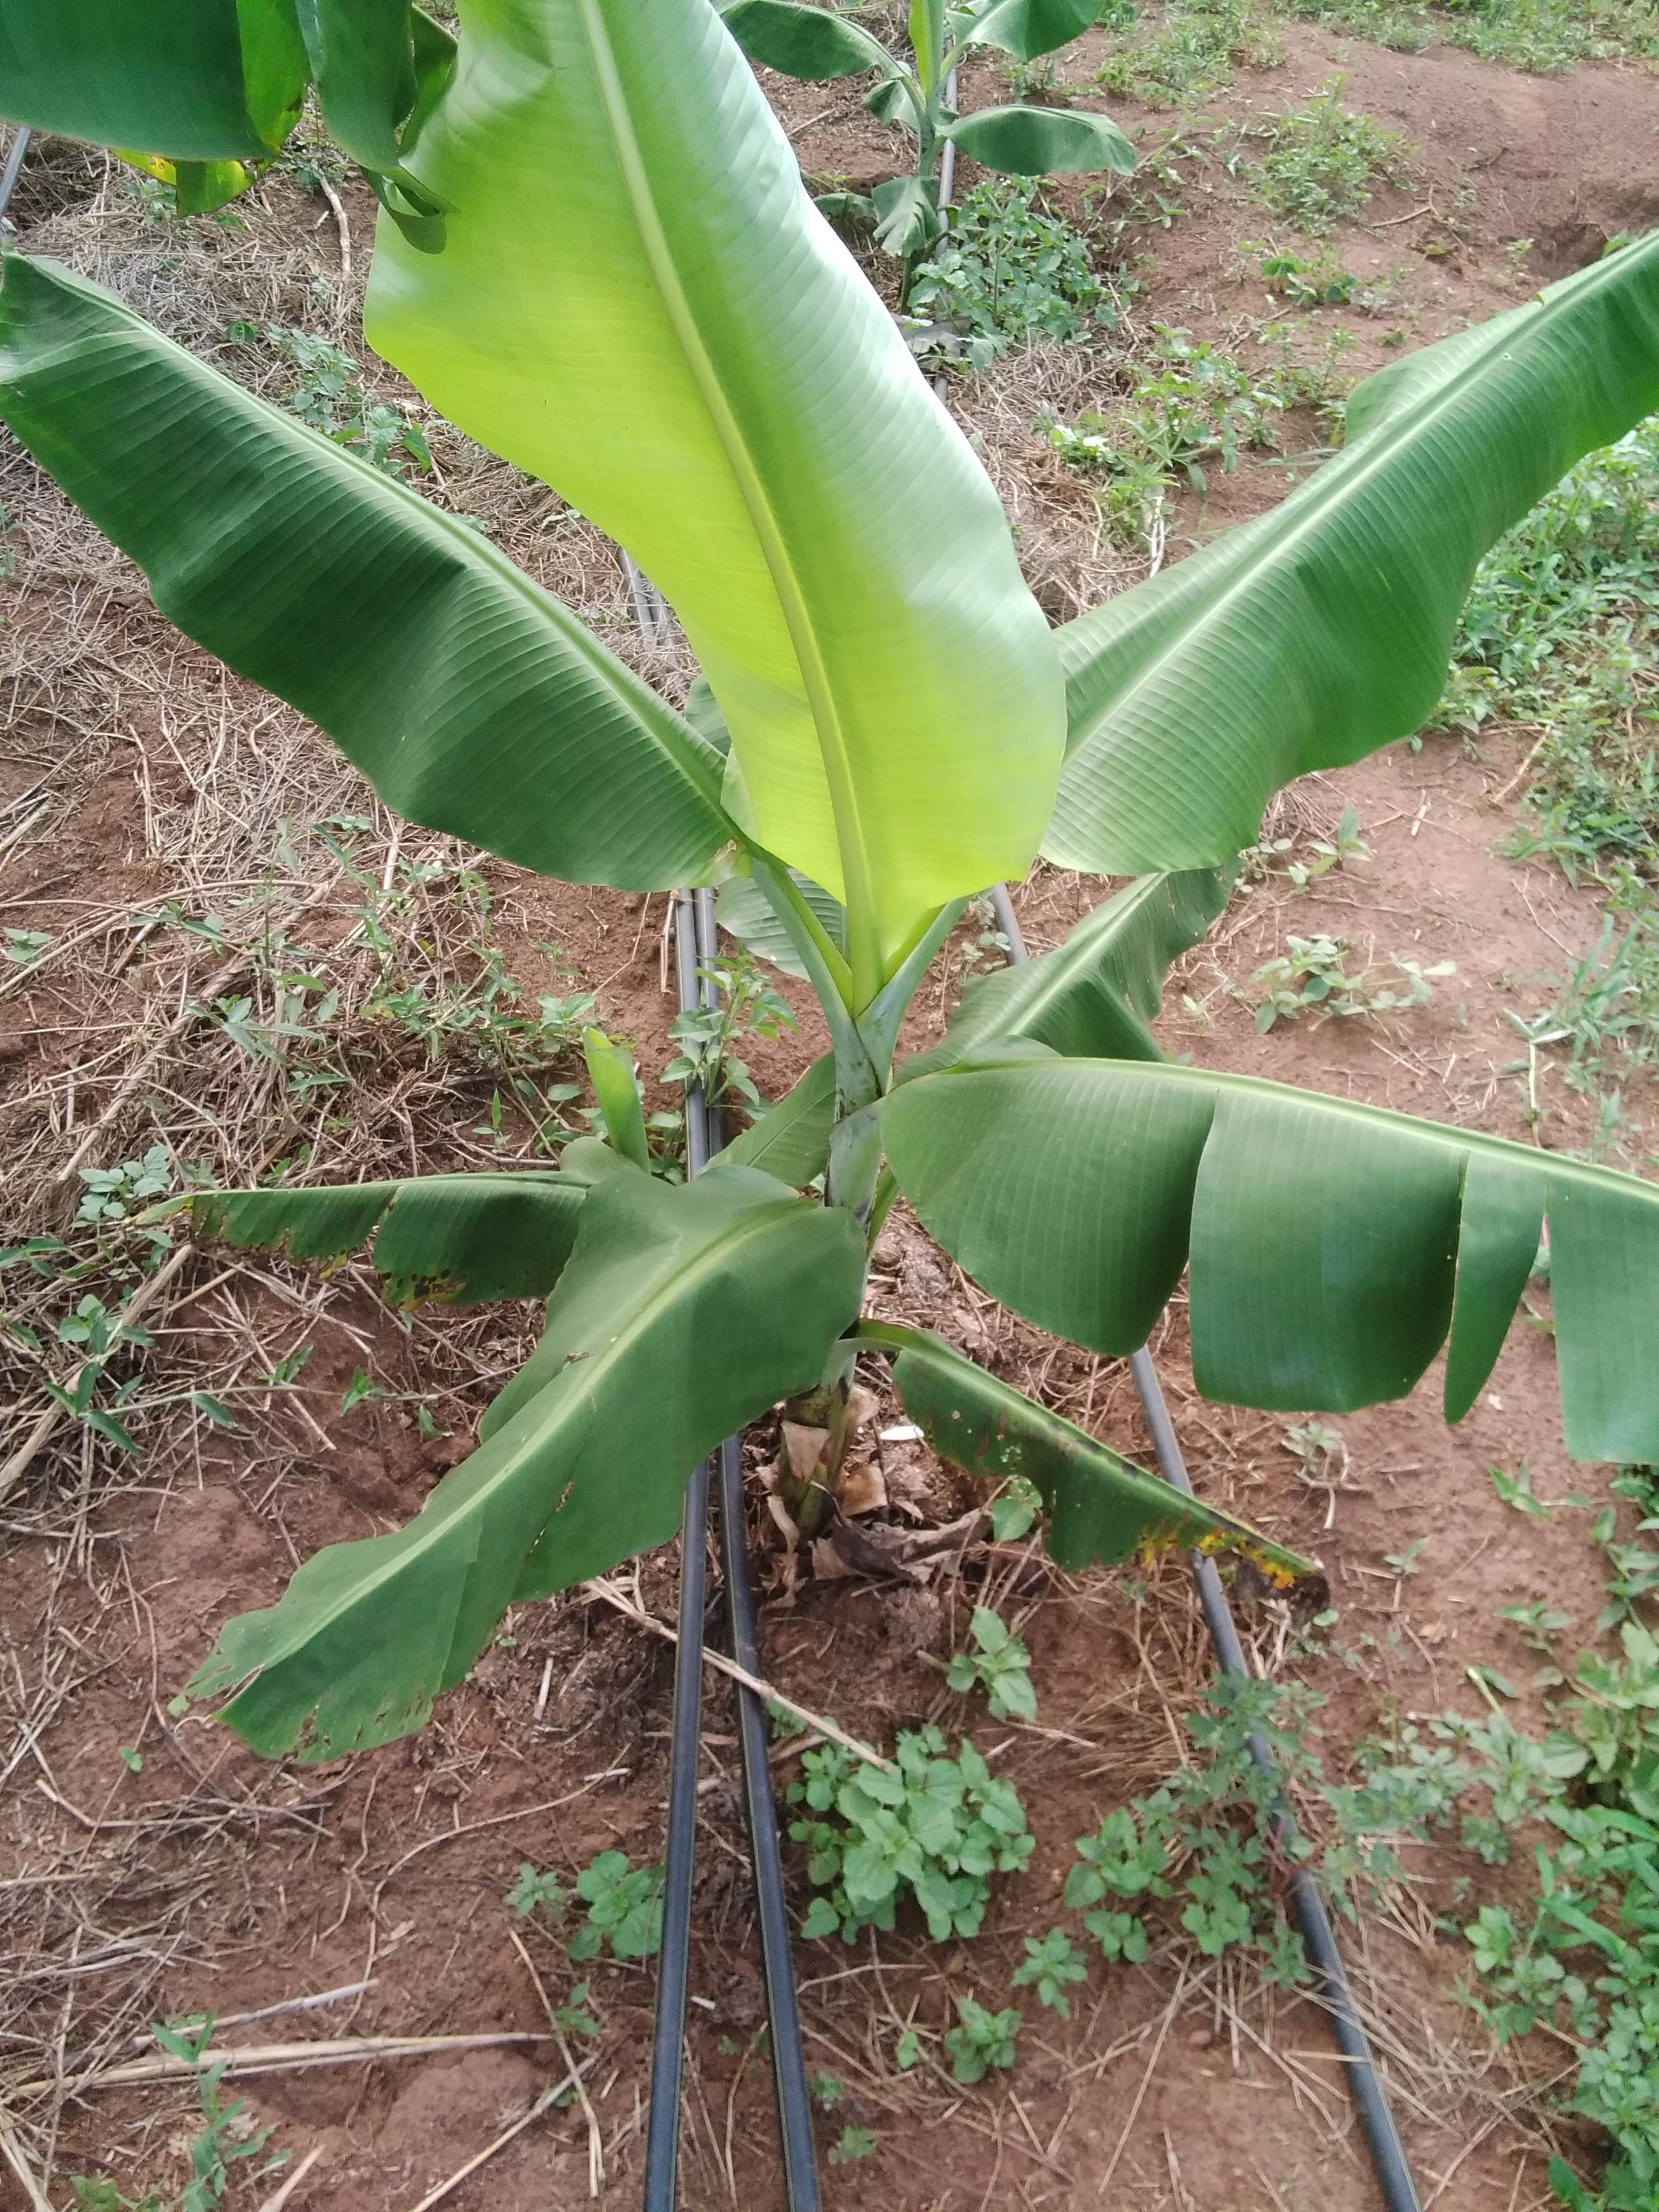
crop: banana
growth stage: vegetative
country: Tanzania
